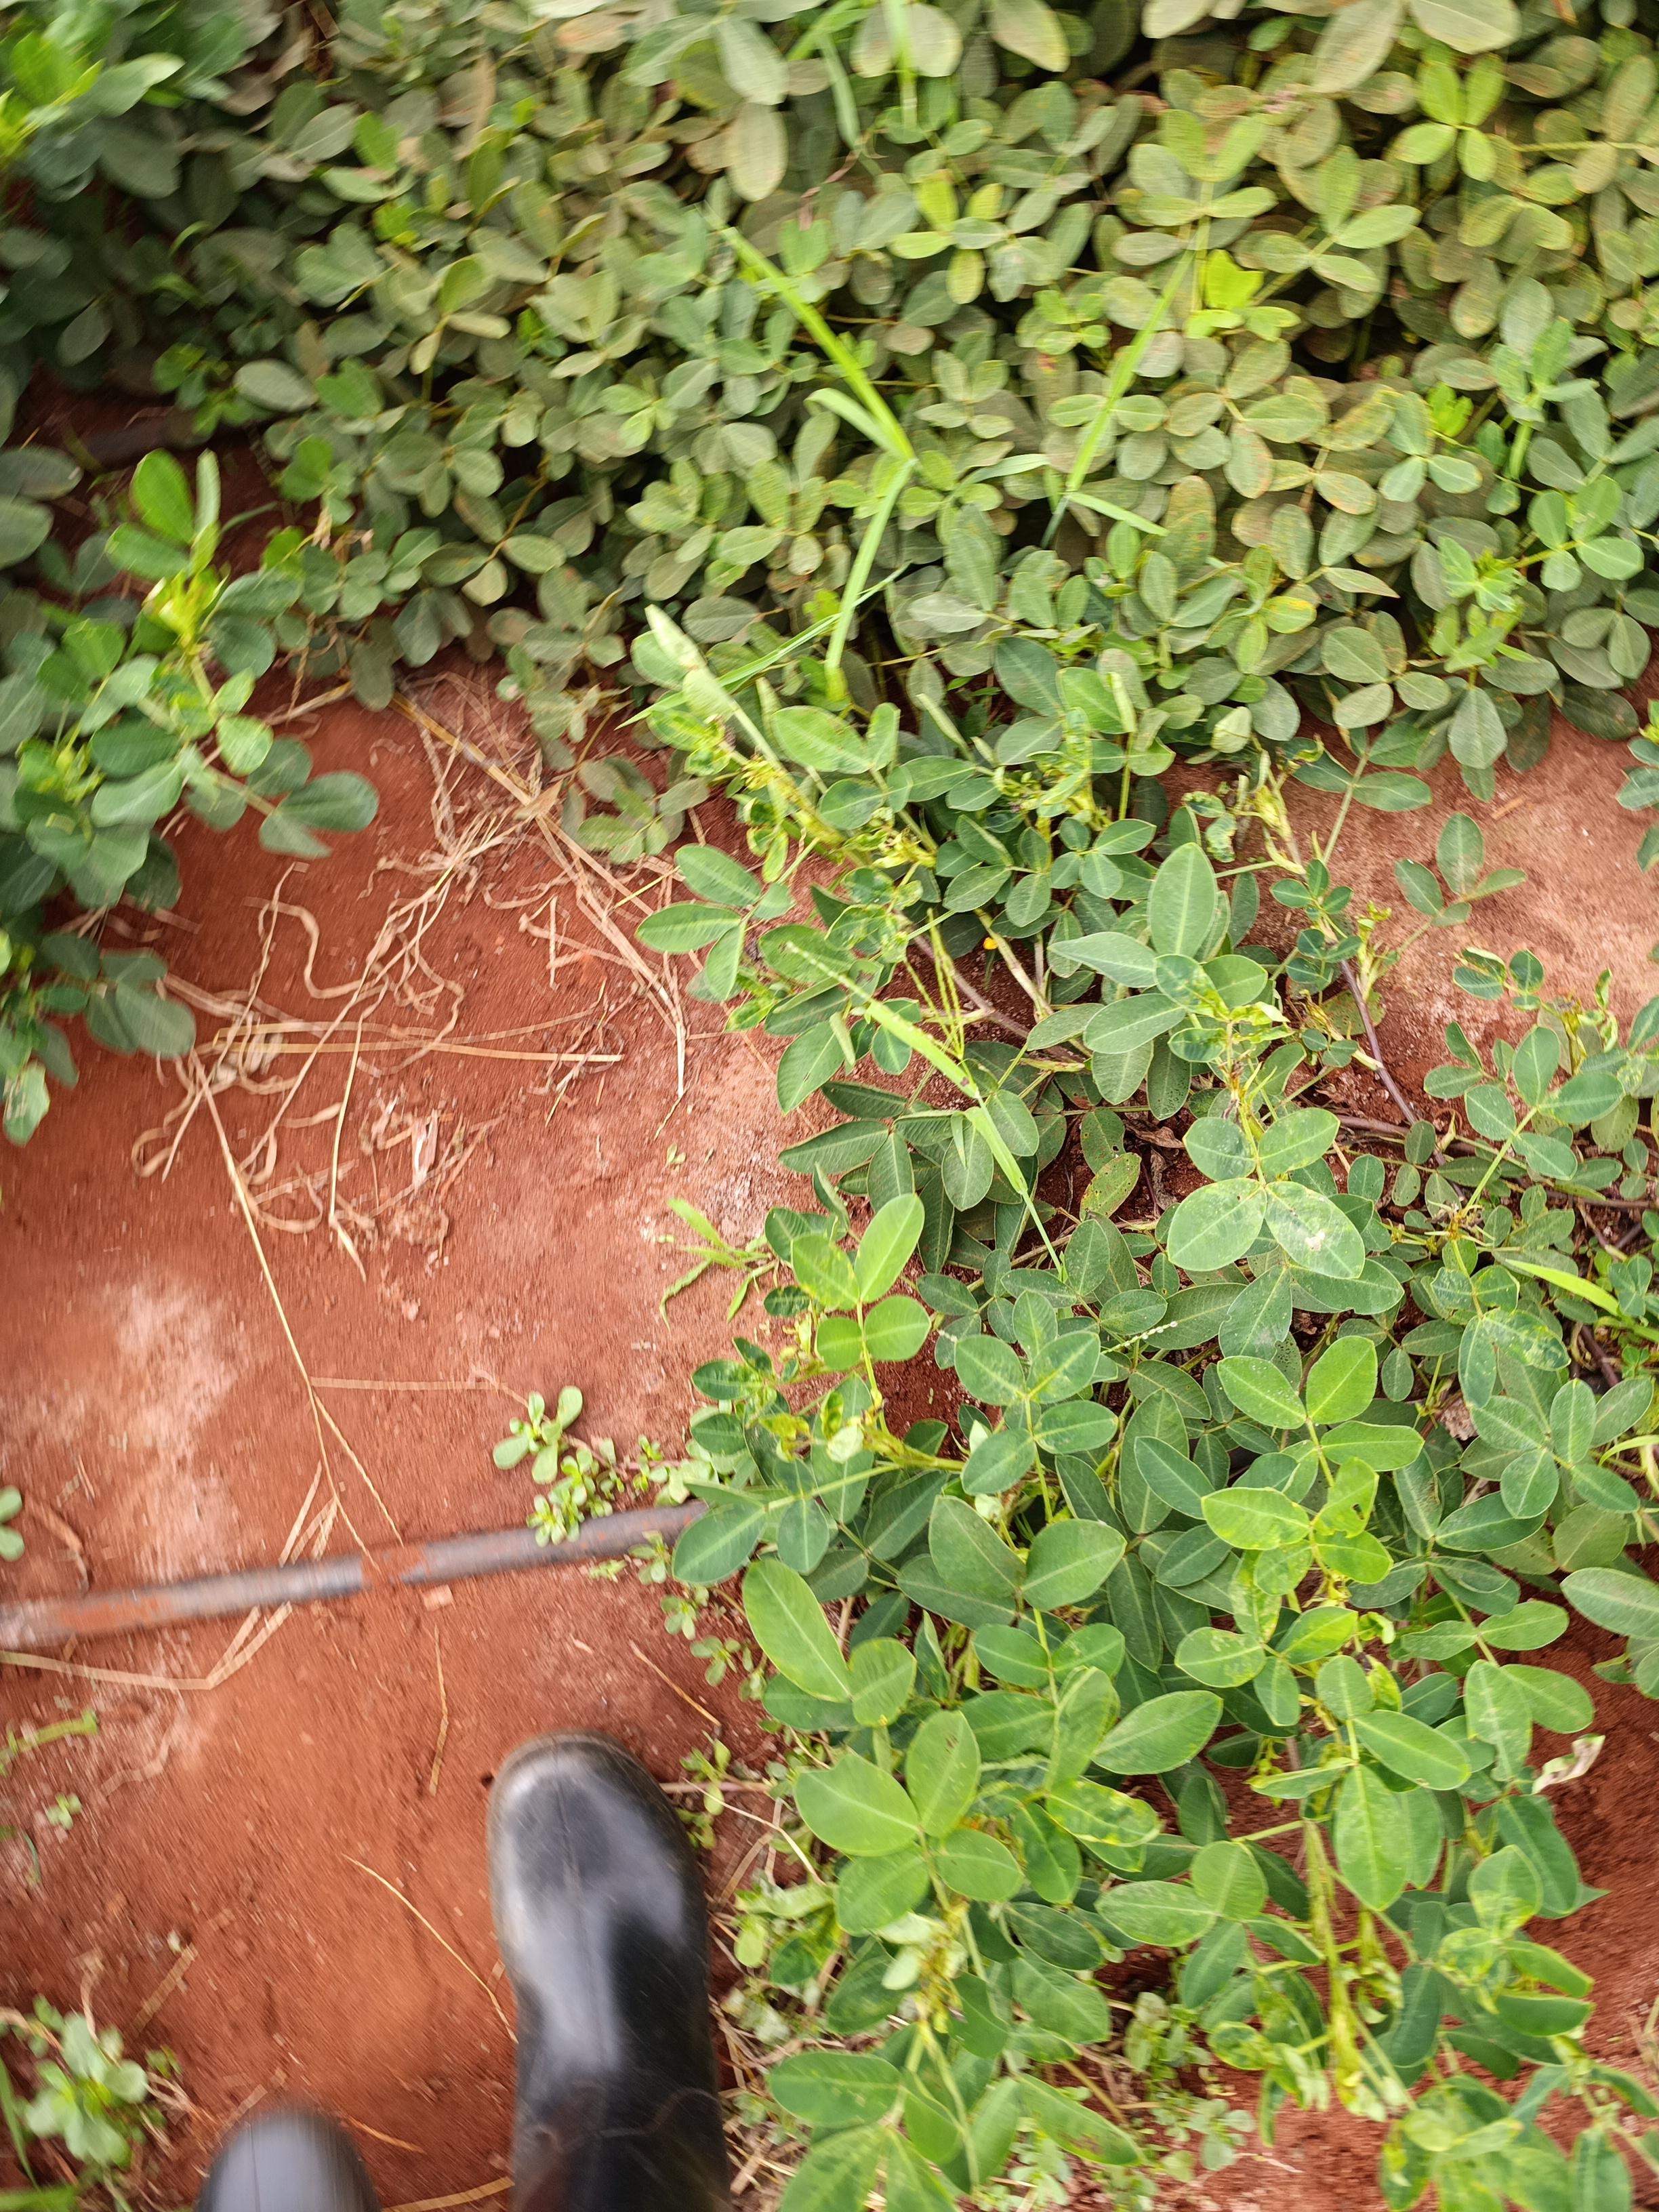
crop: groundnut
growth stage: pegging
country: Kenya
